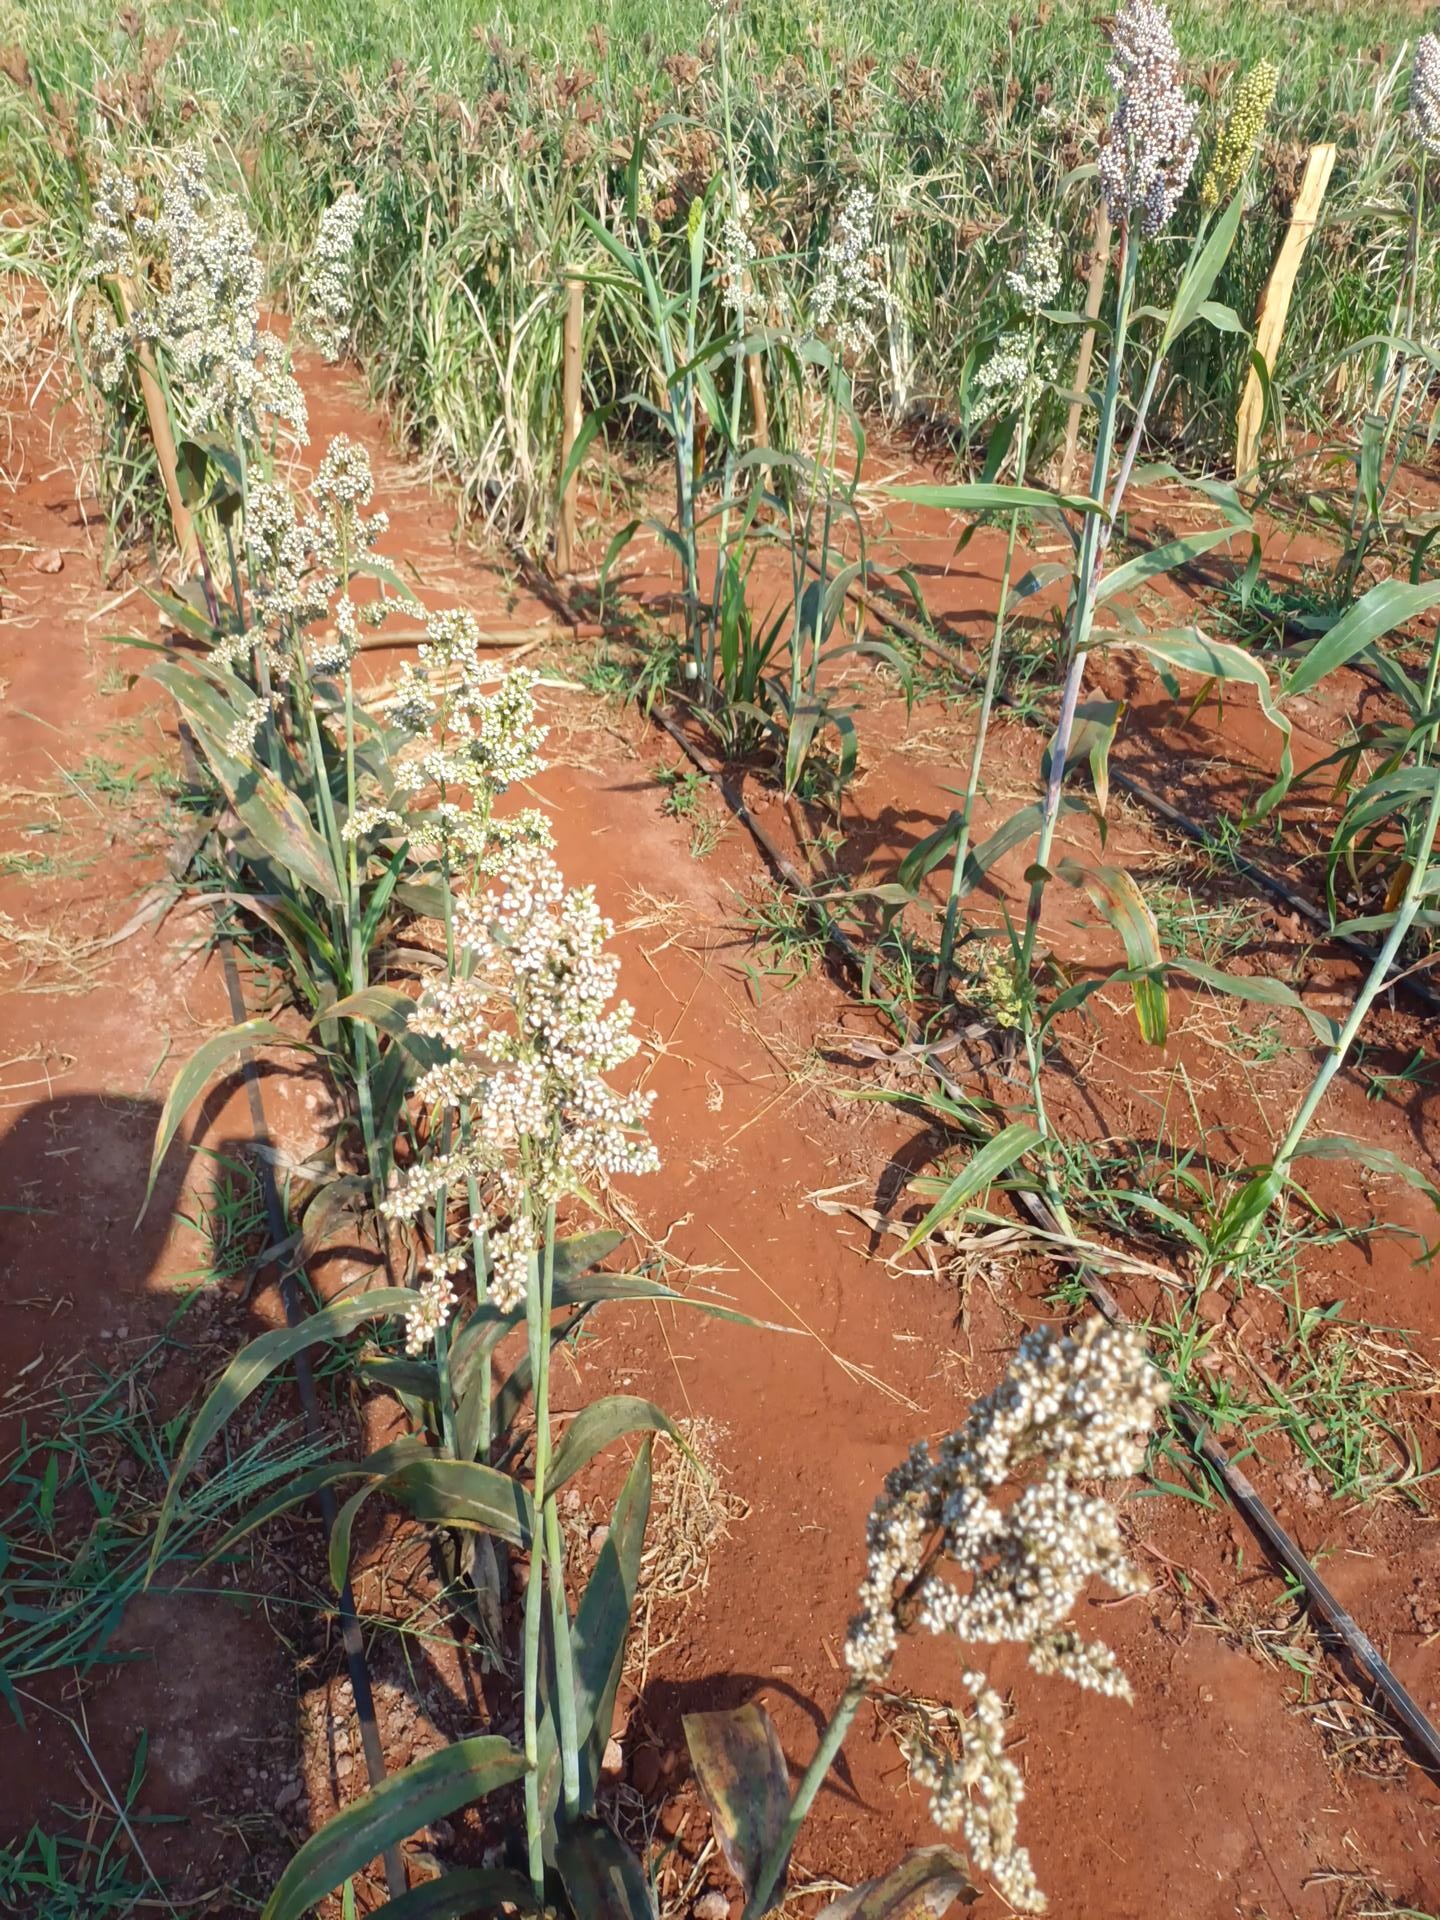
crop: sorghum
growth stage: filling grain
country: Kenya
